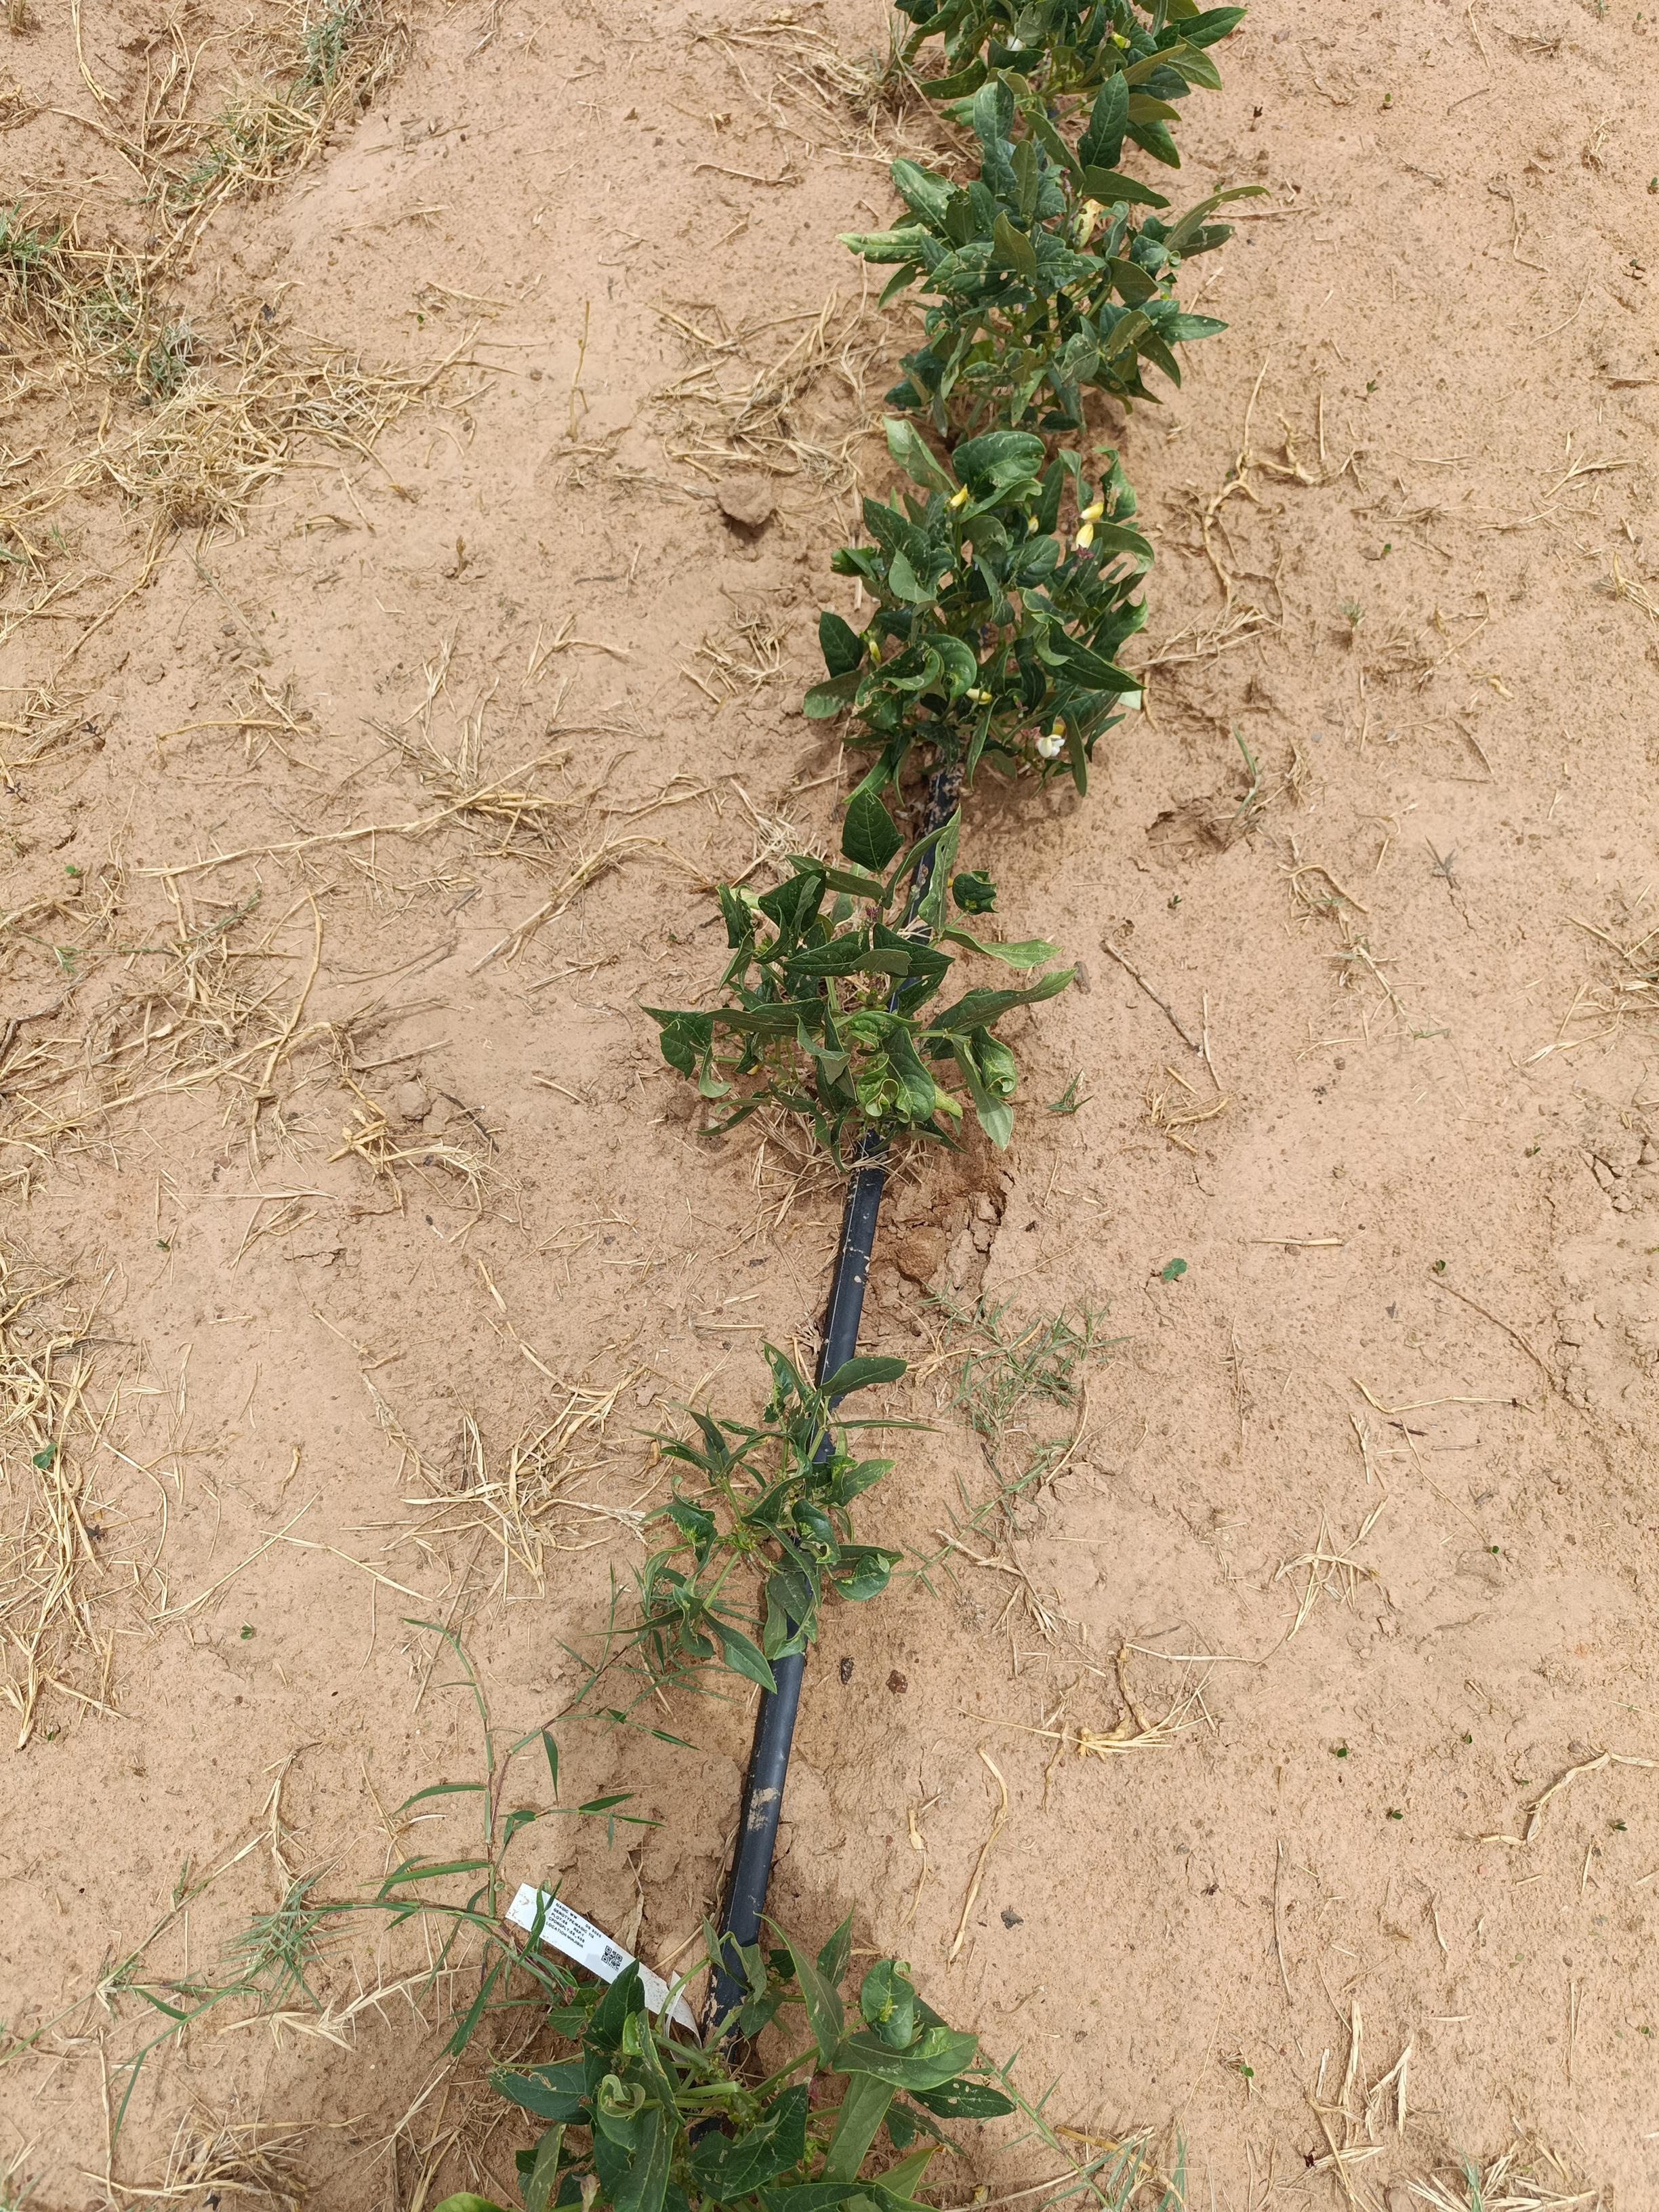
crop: cowpea
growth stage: flowering
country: Nigeria
